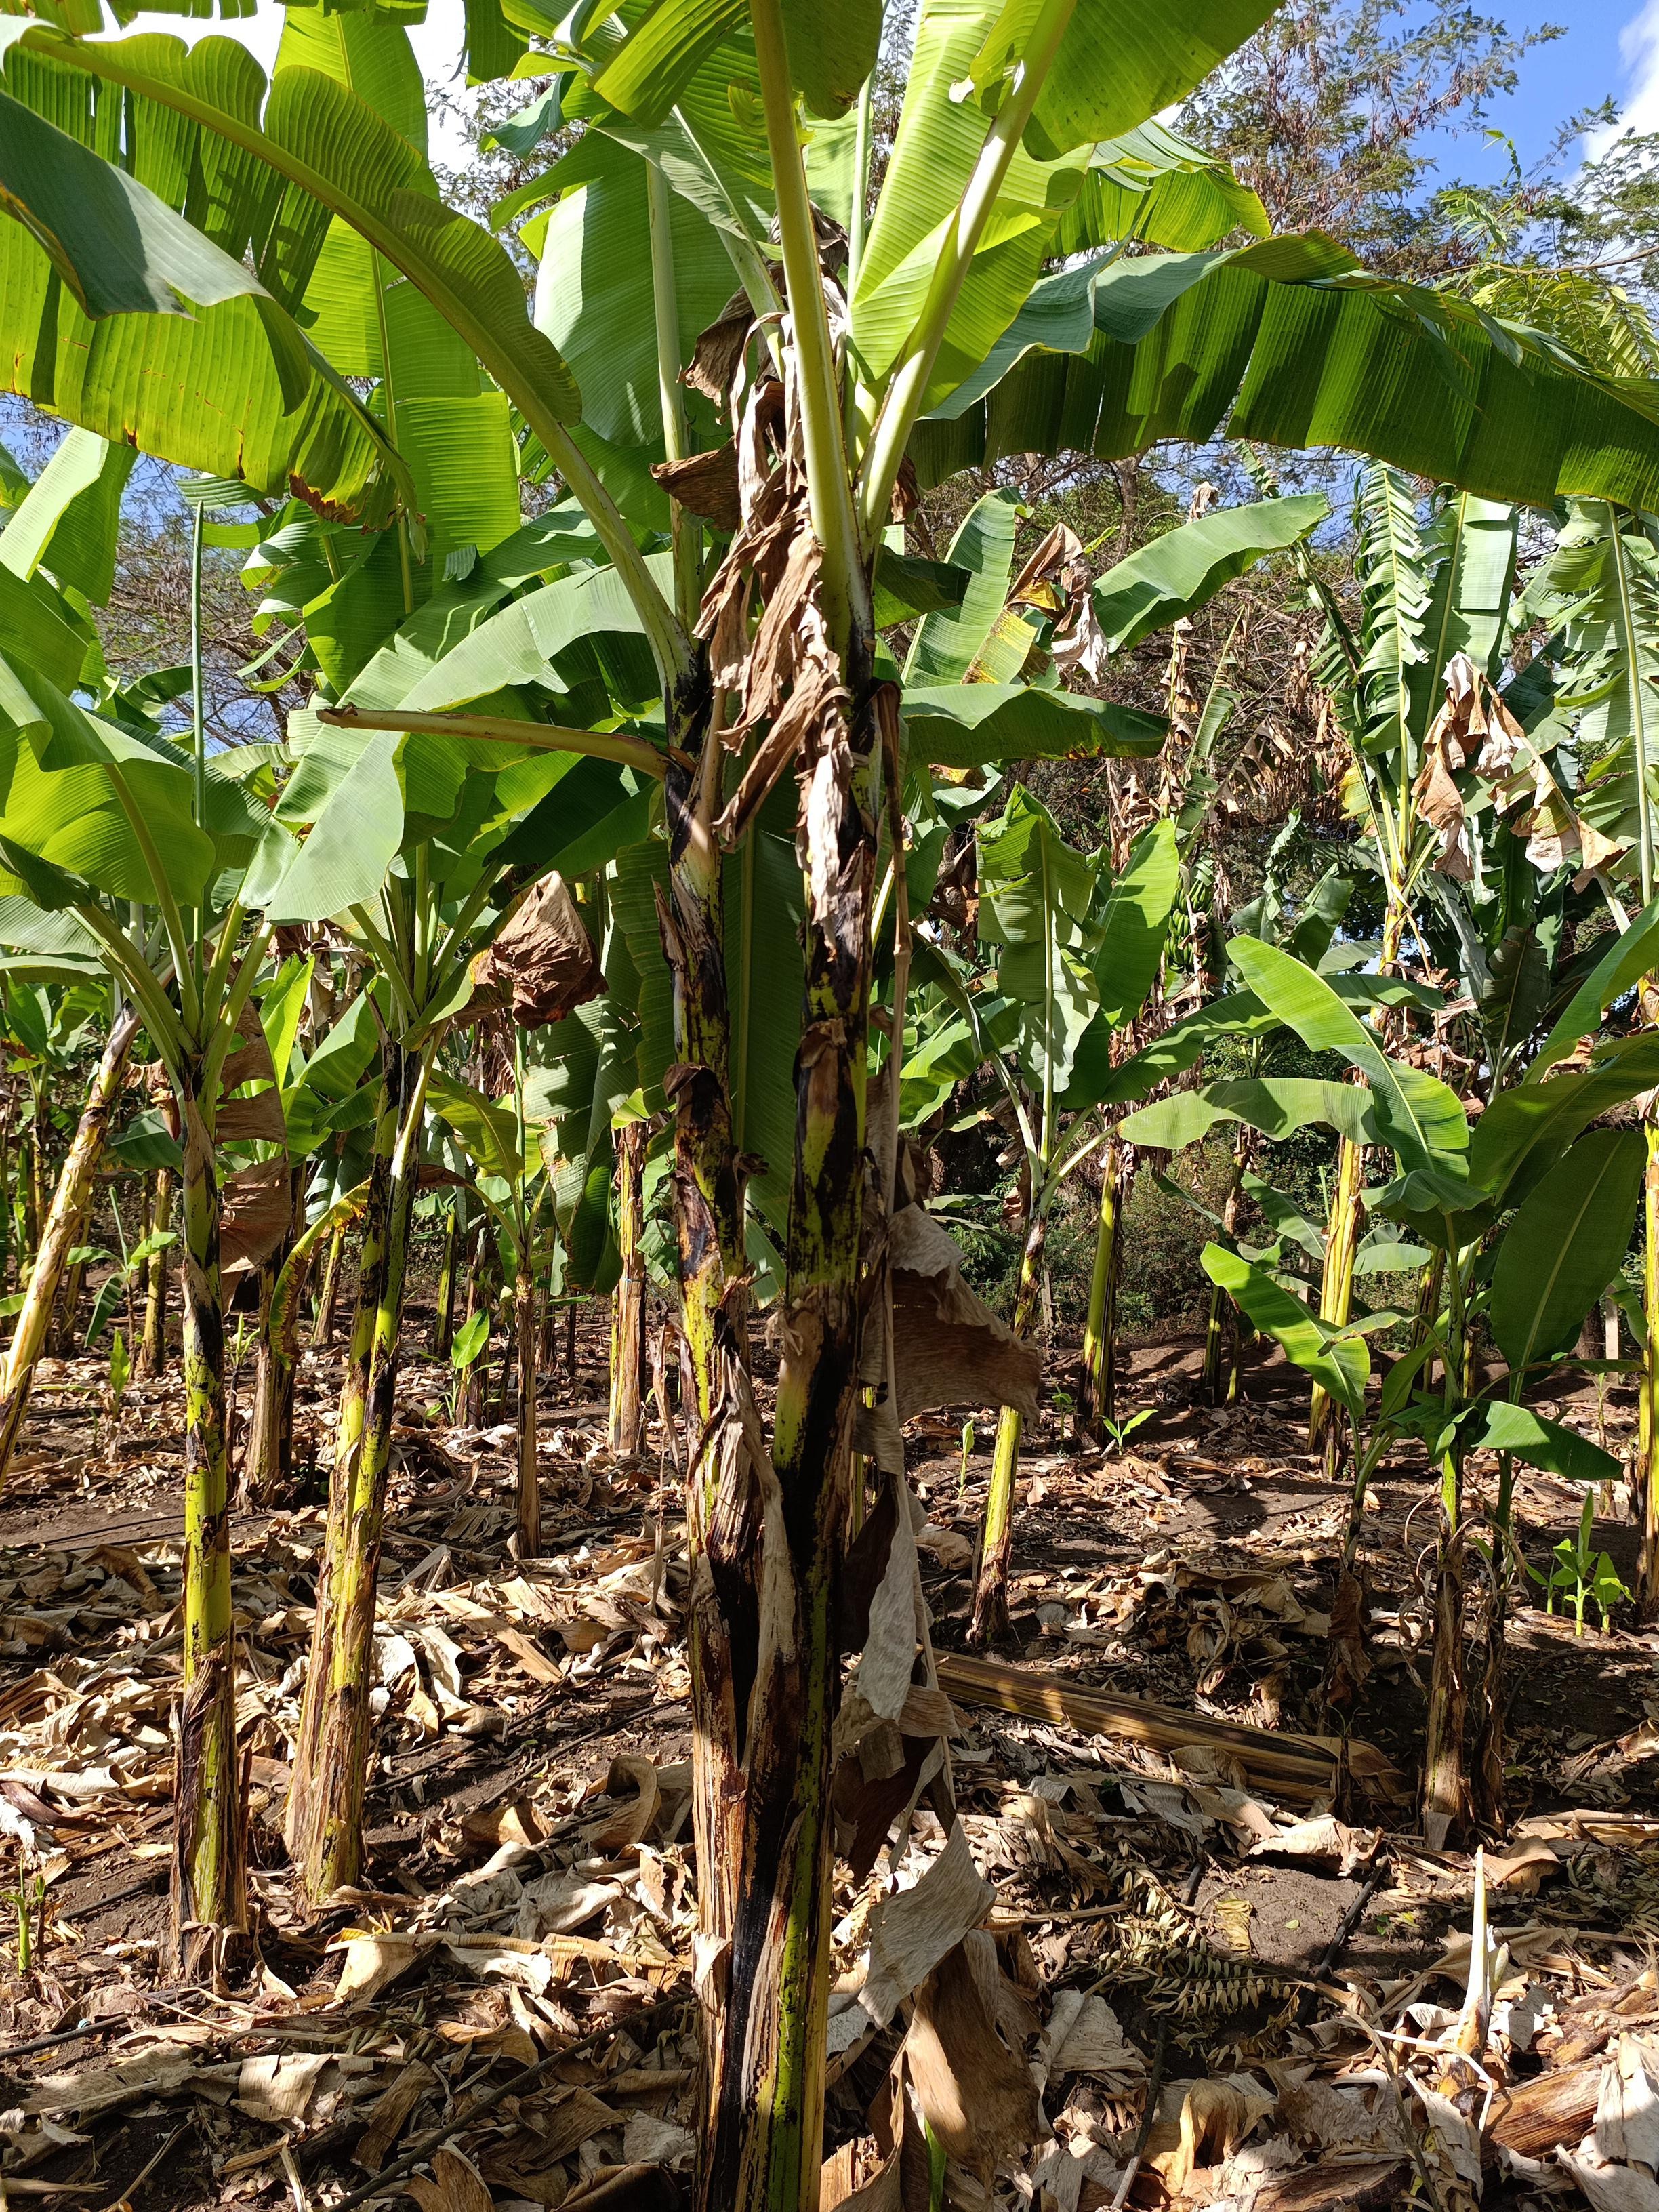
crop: banana
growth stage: vegetative
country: Tanzania
